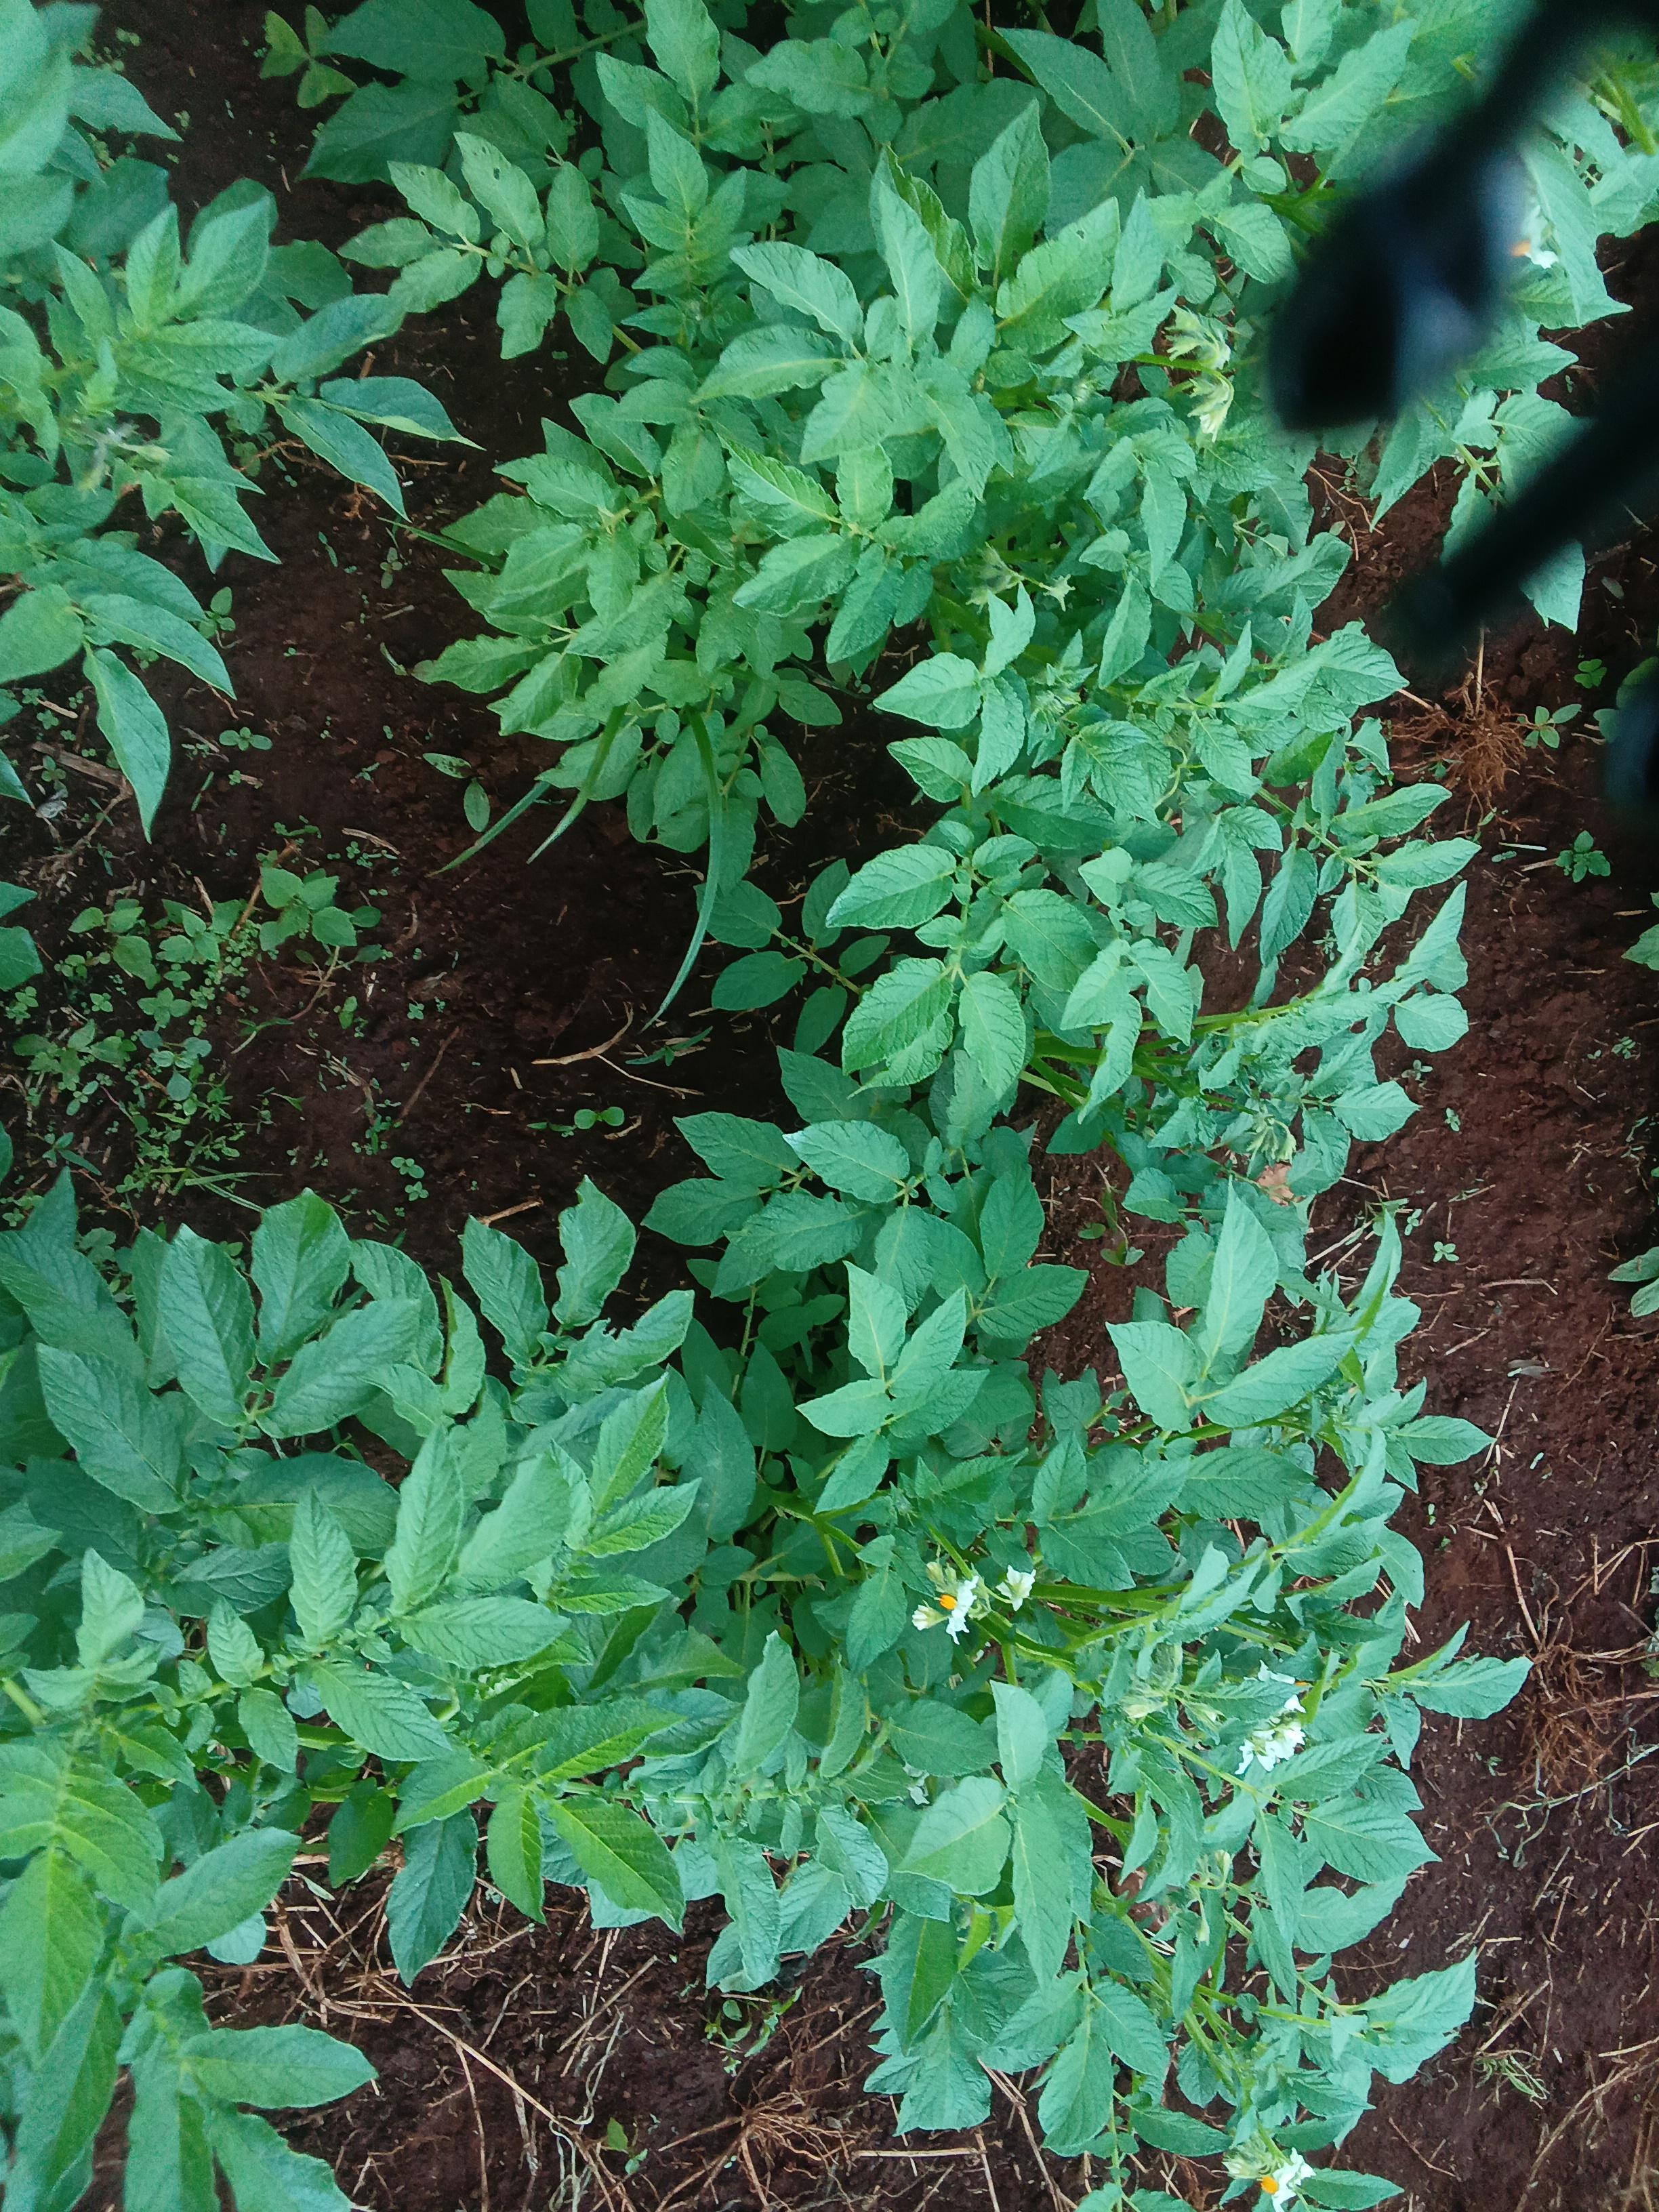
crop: potato
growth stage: flowering
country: Kenya
